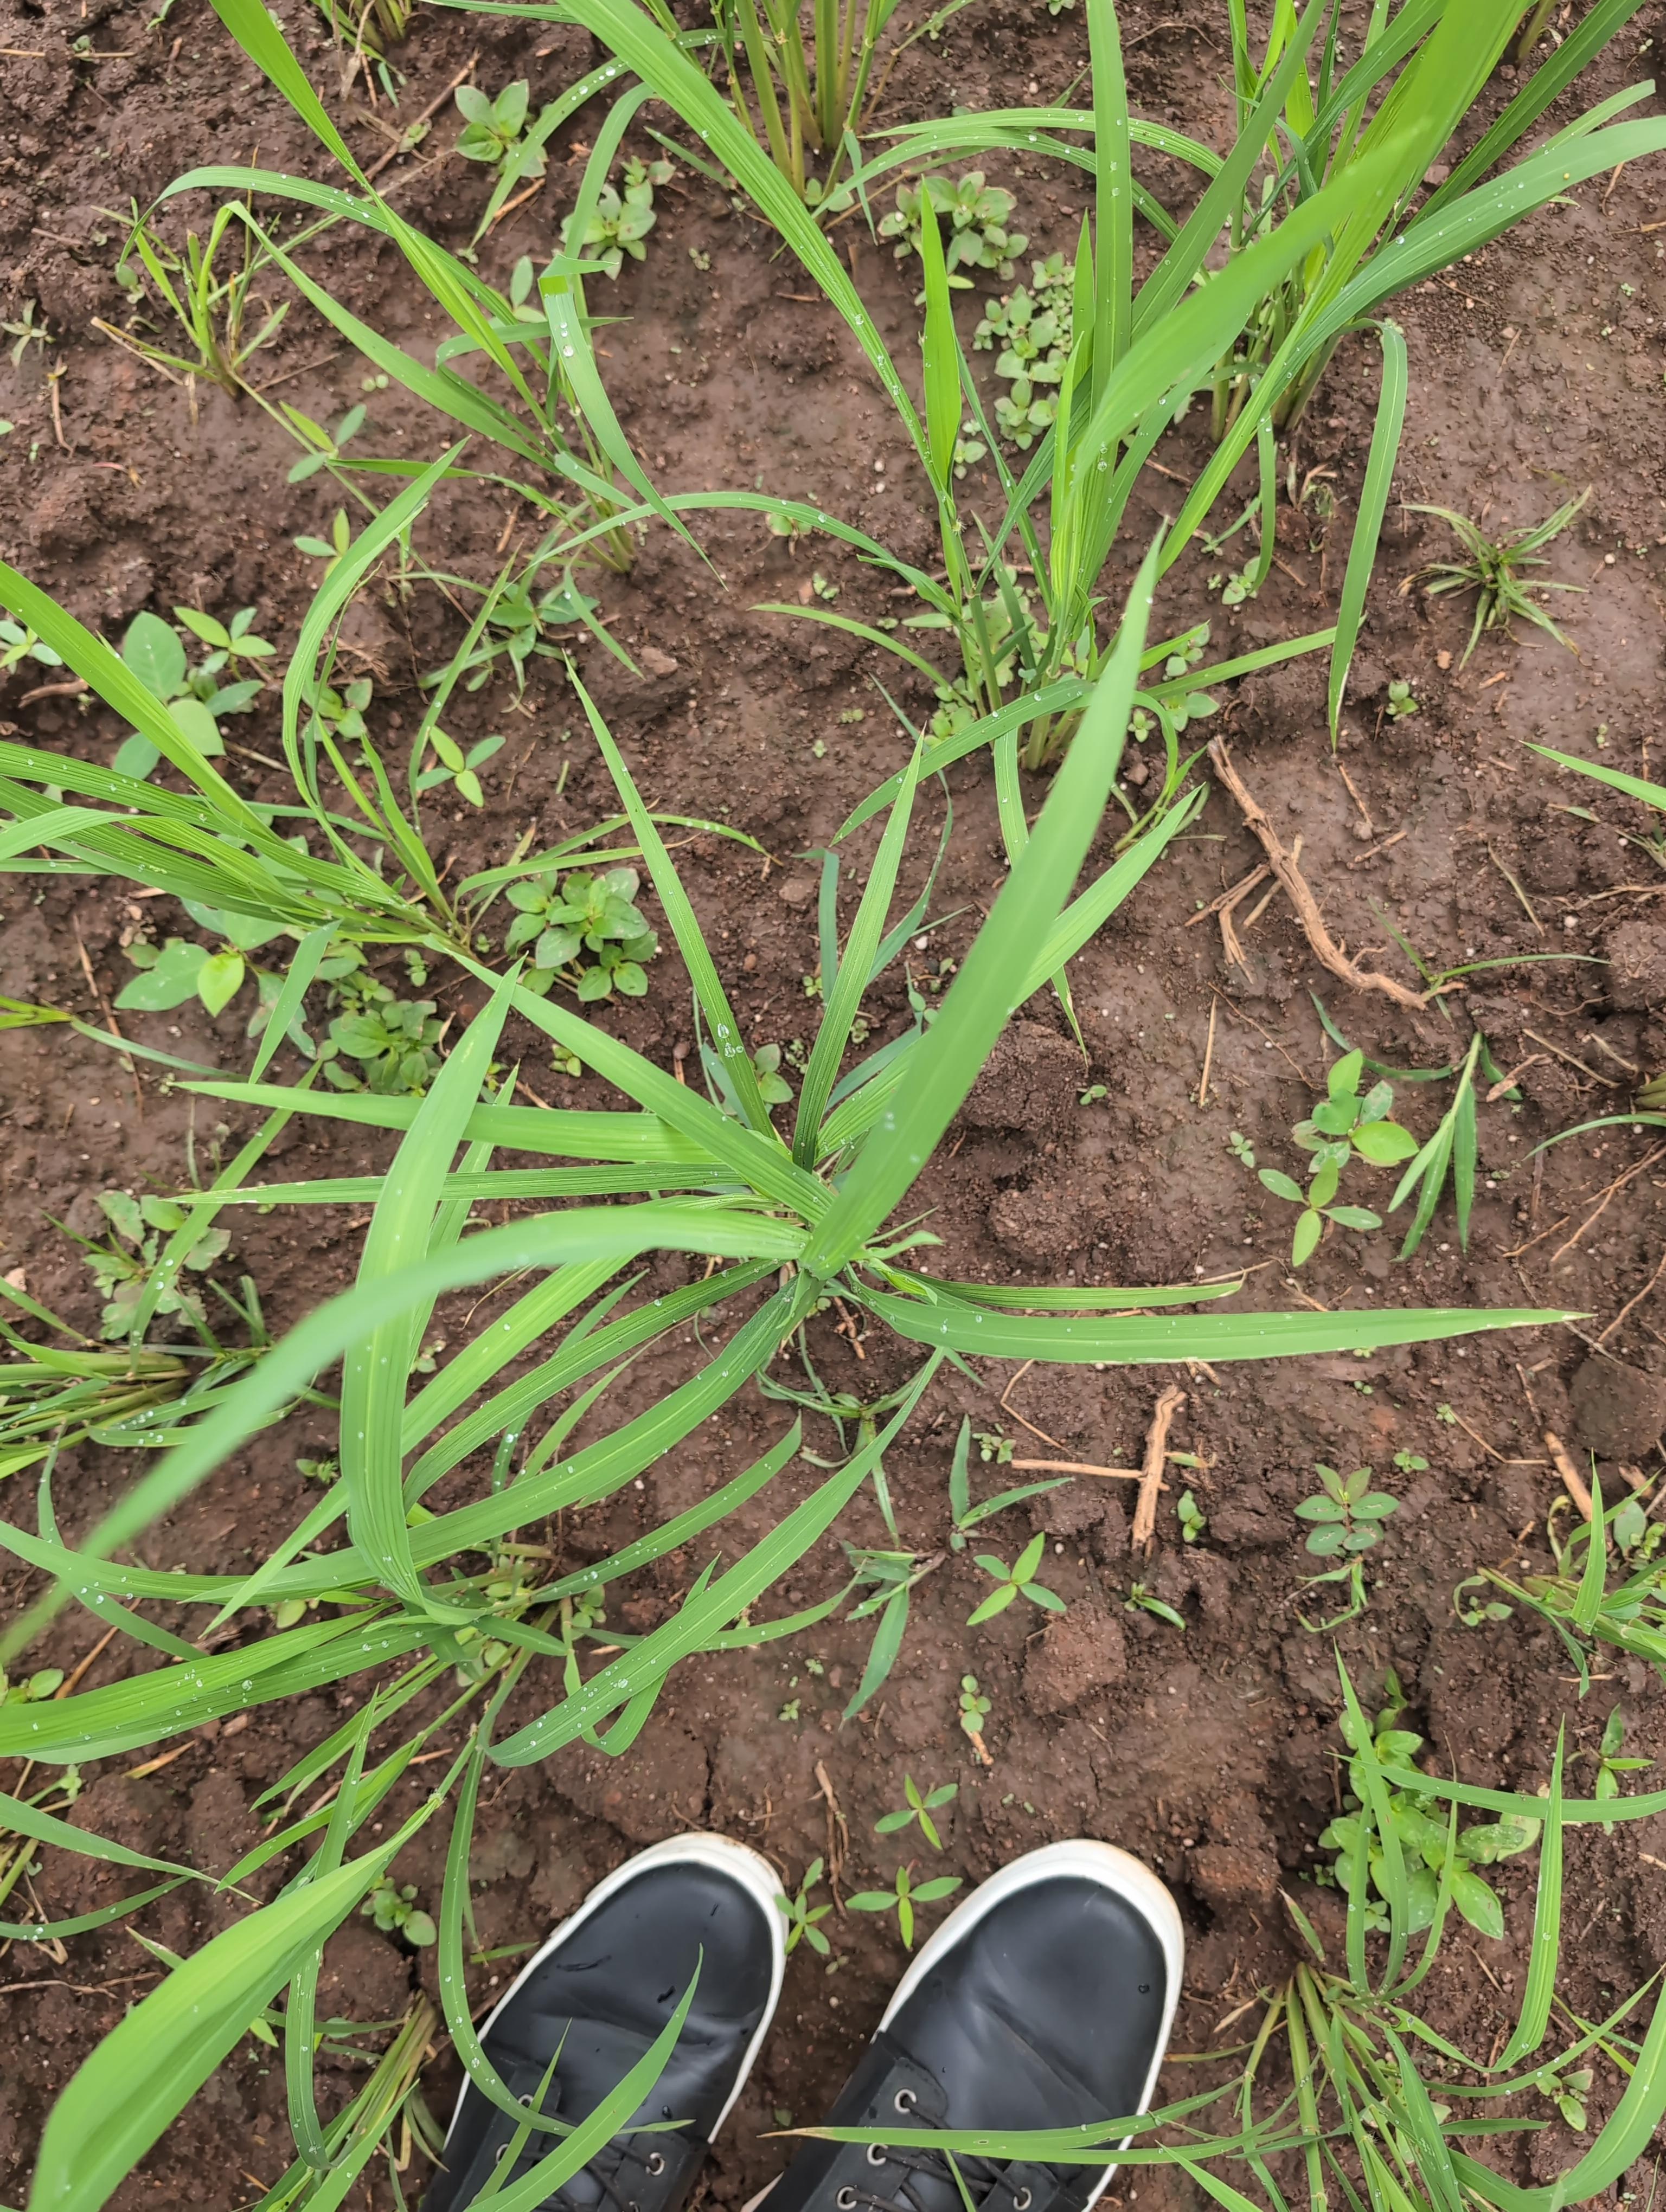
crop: rice
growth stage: tillering
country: Côte d'Ivoire
